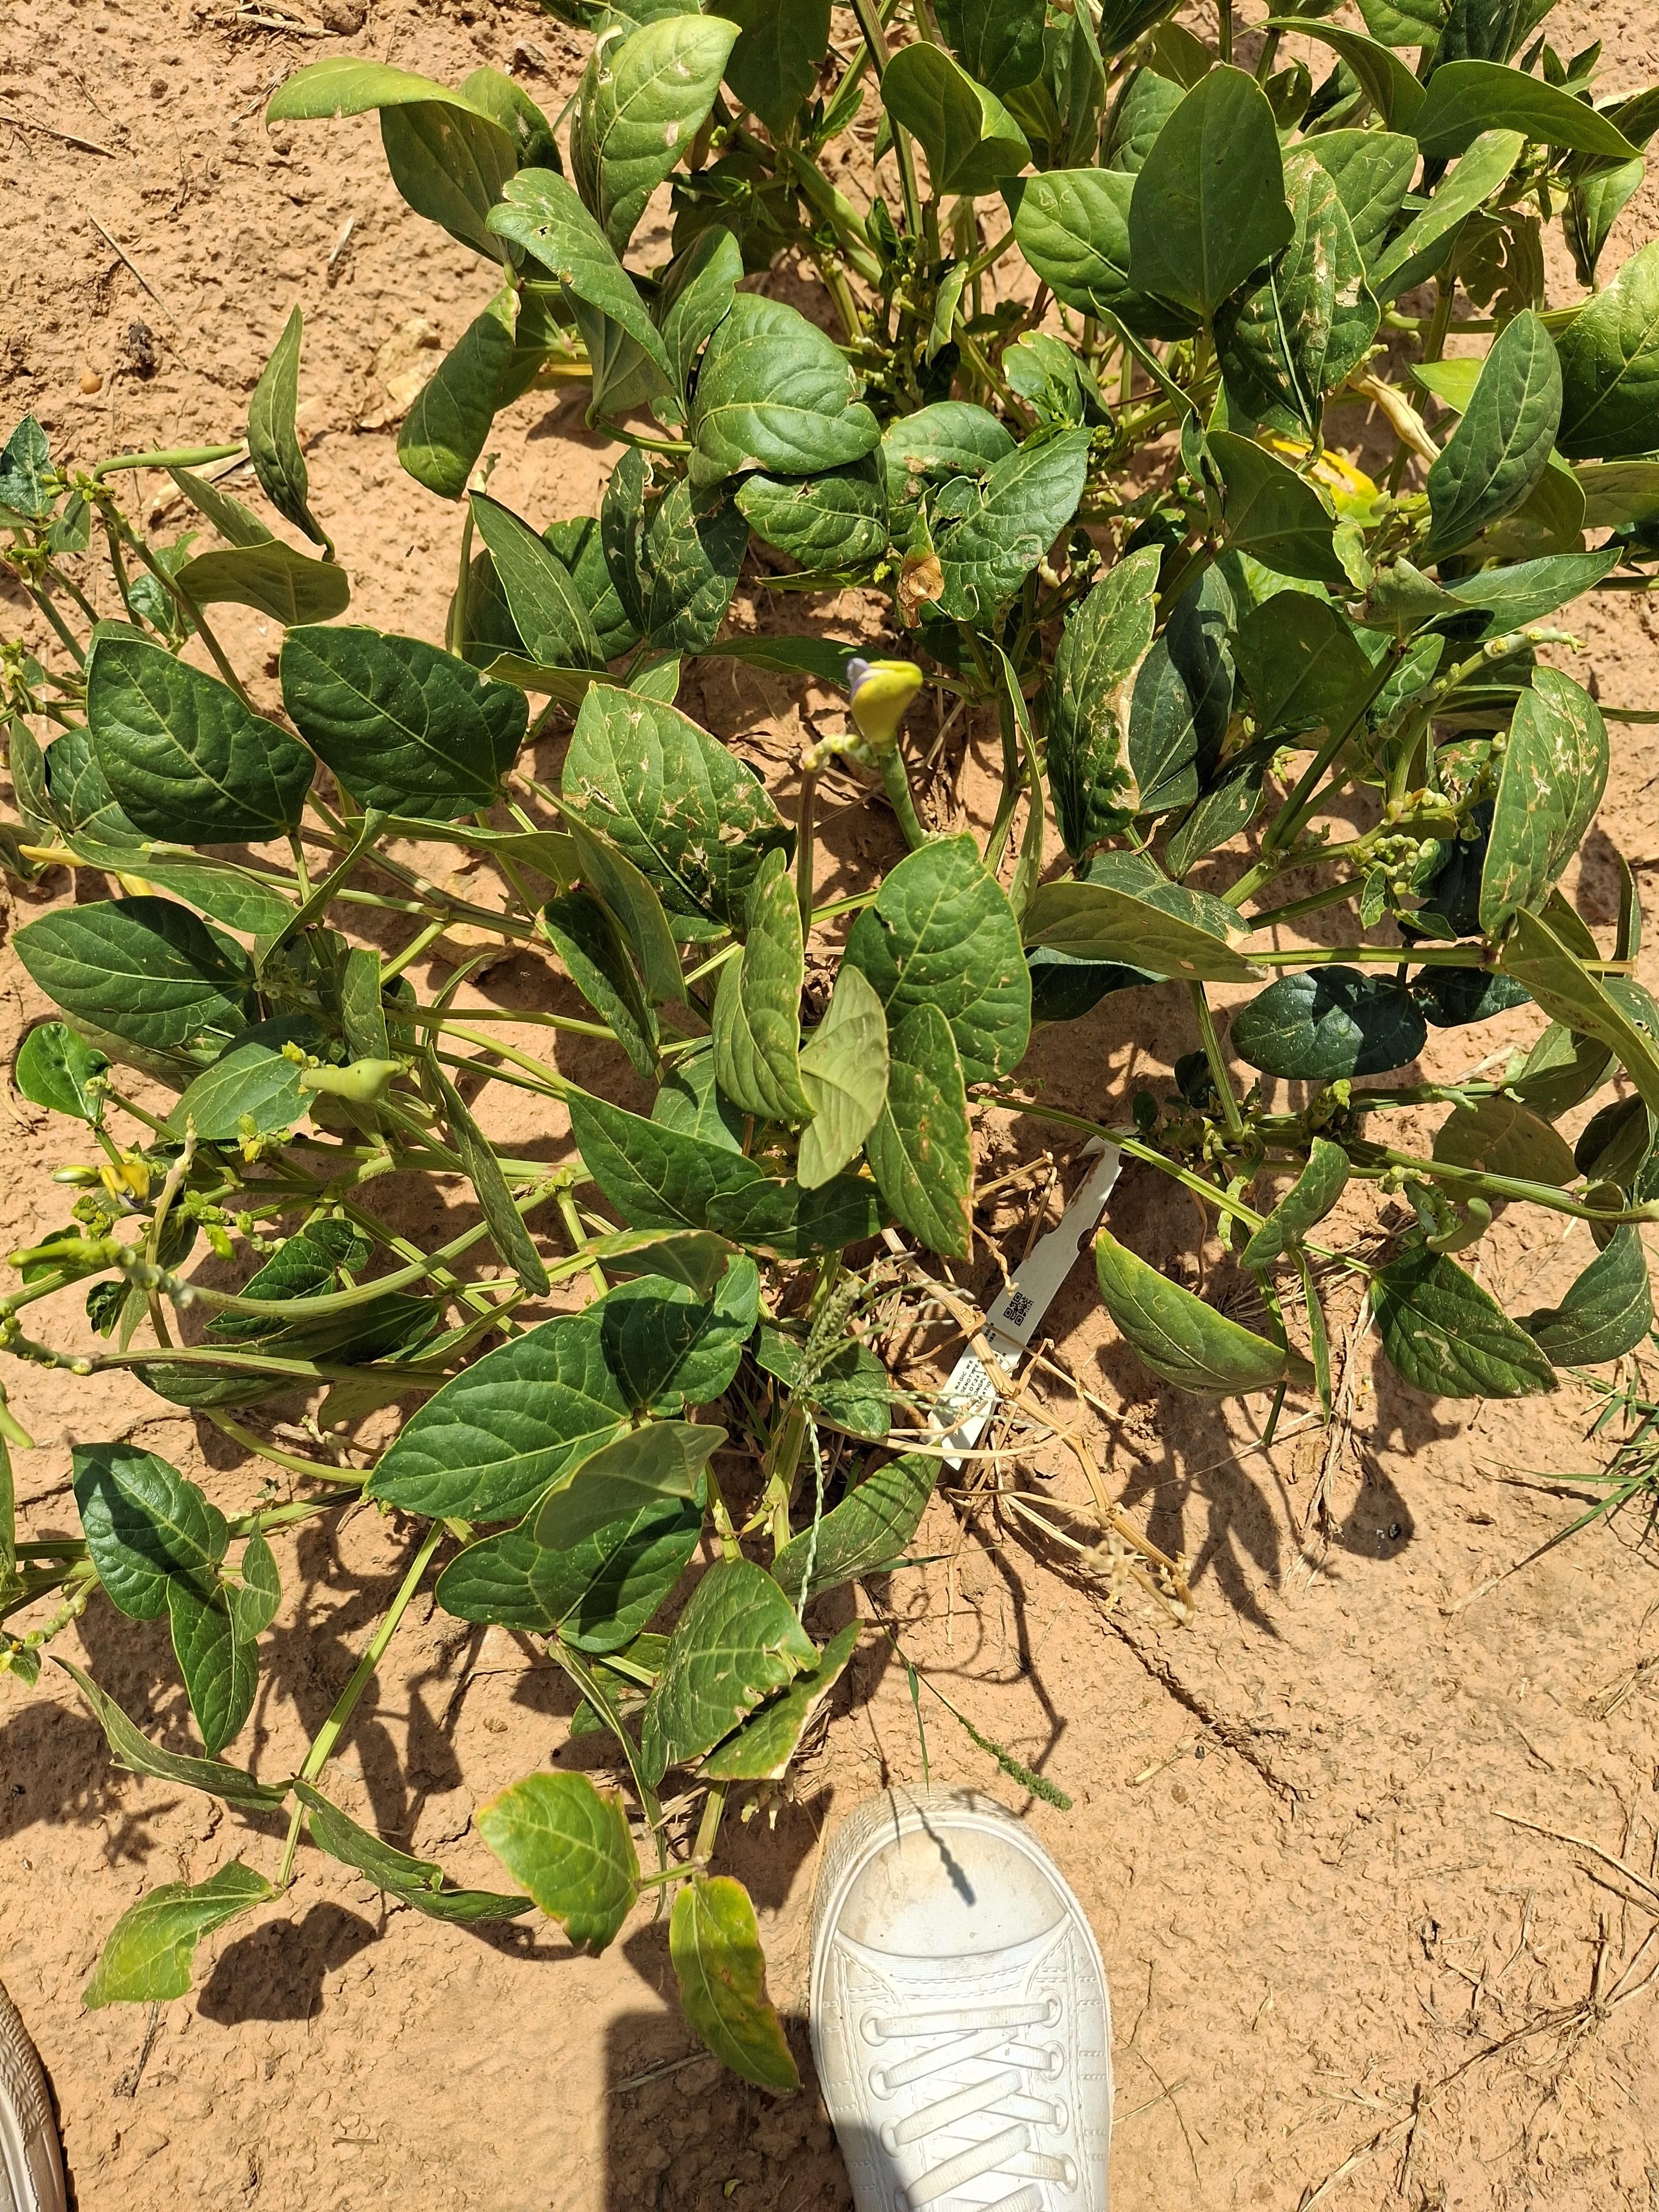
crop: cowpea
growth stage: harvest maturity
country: Nigeria
